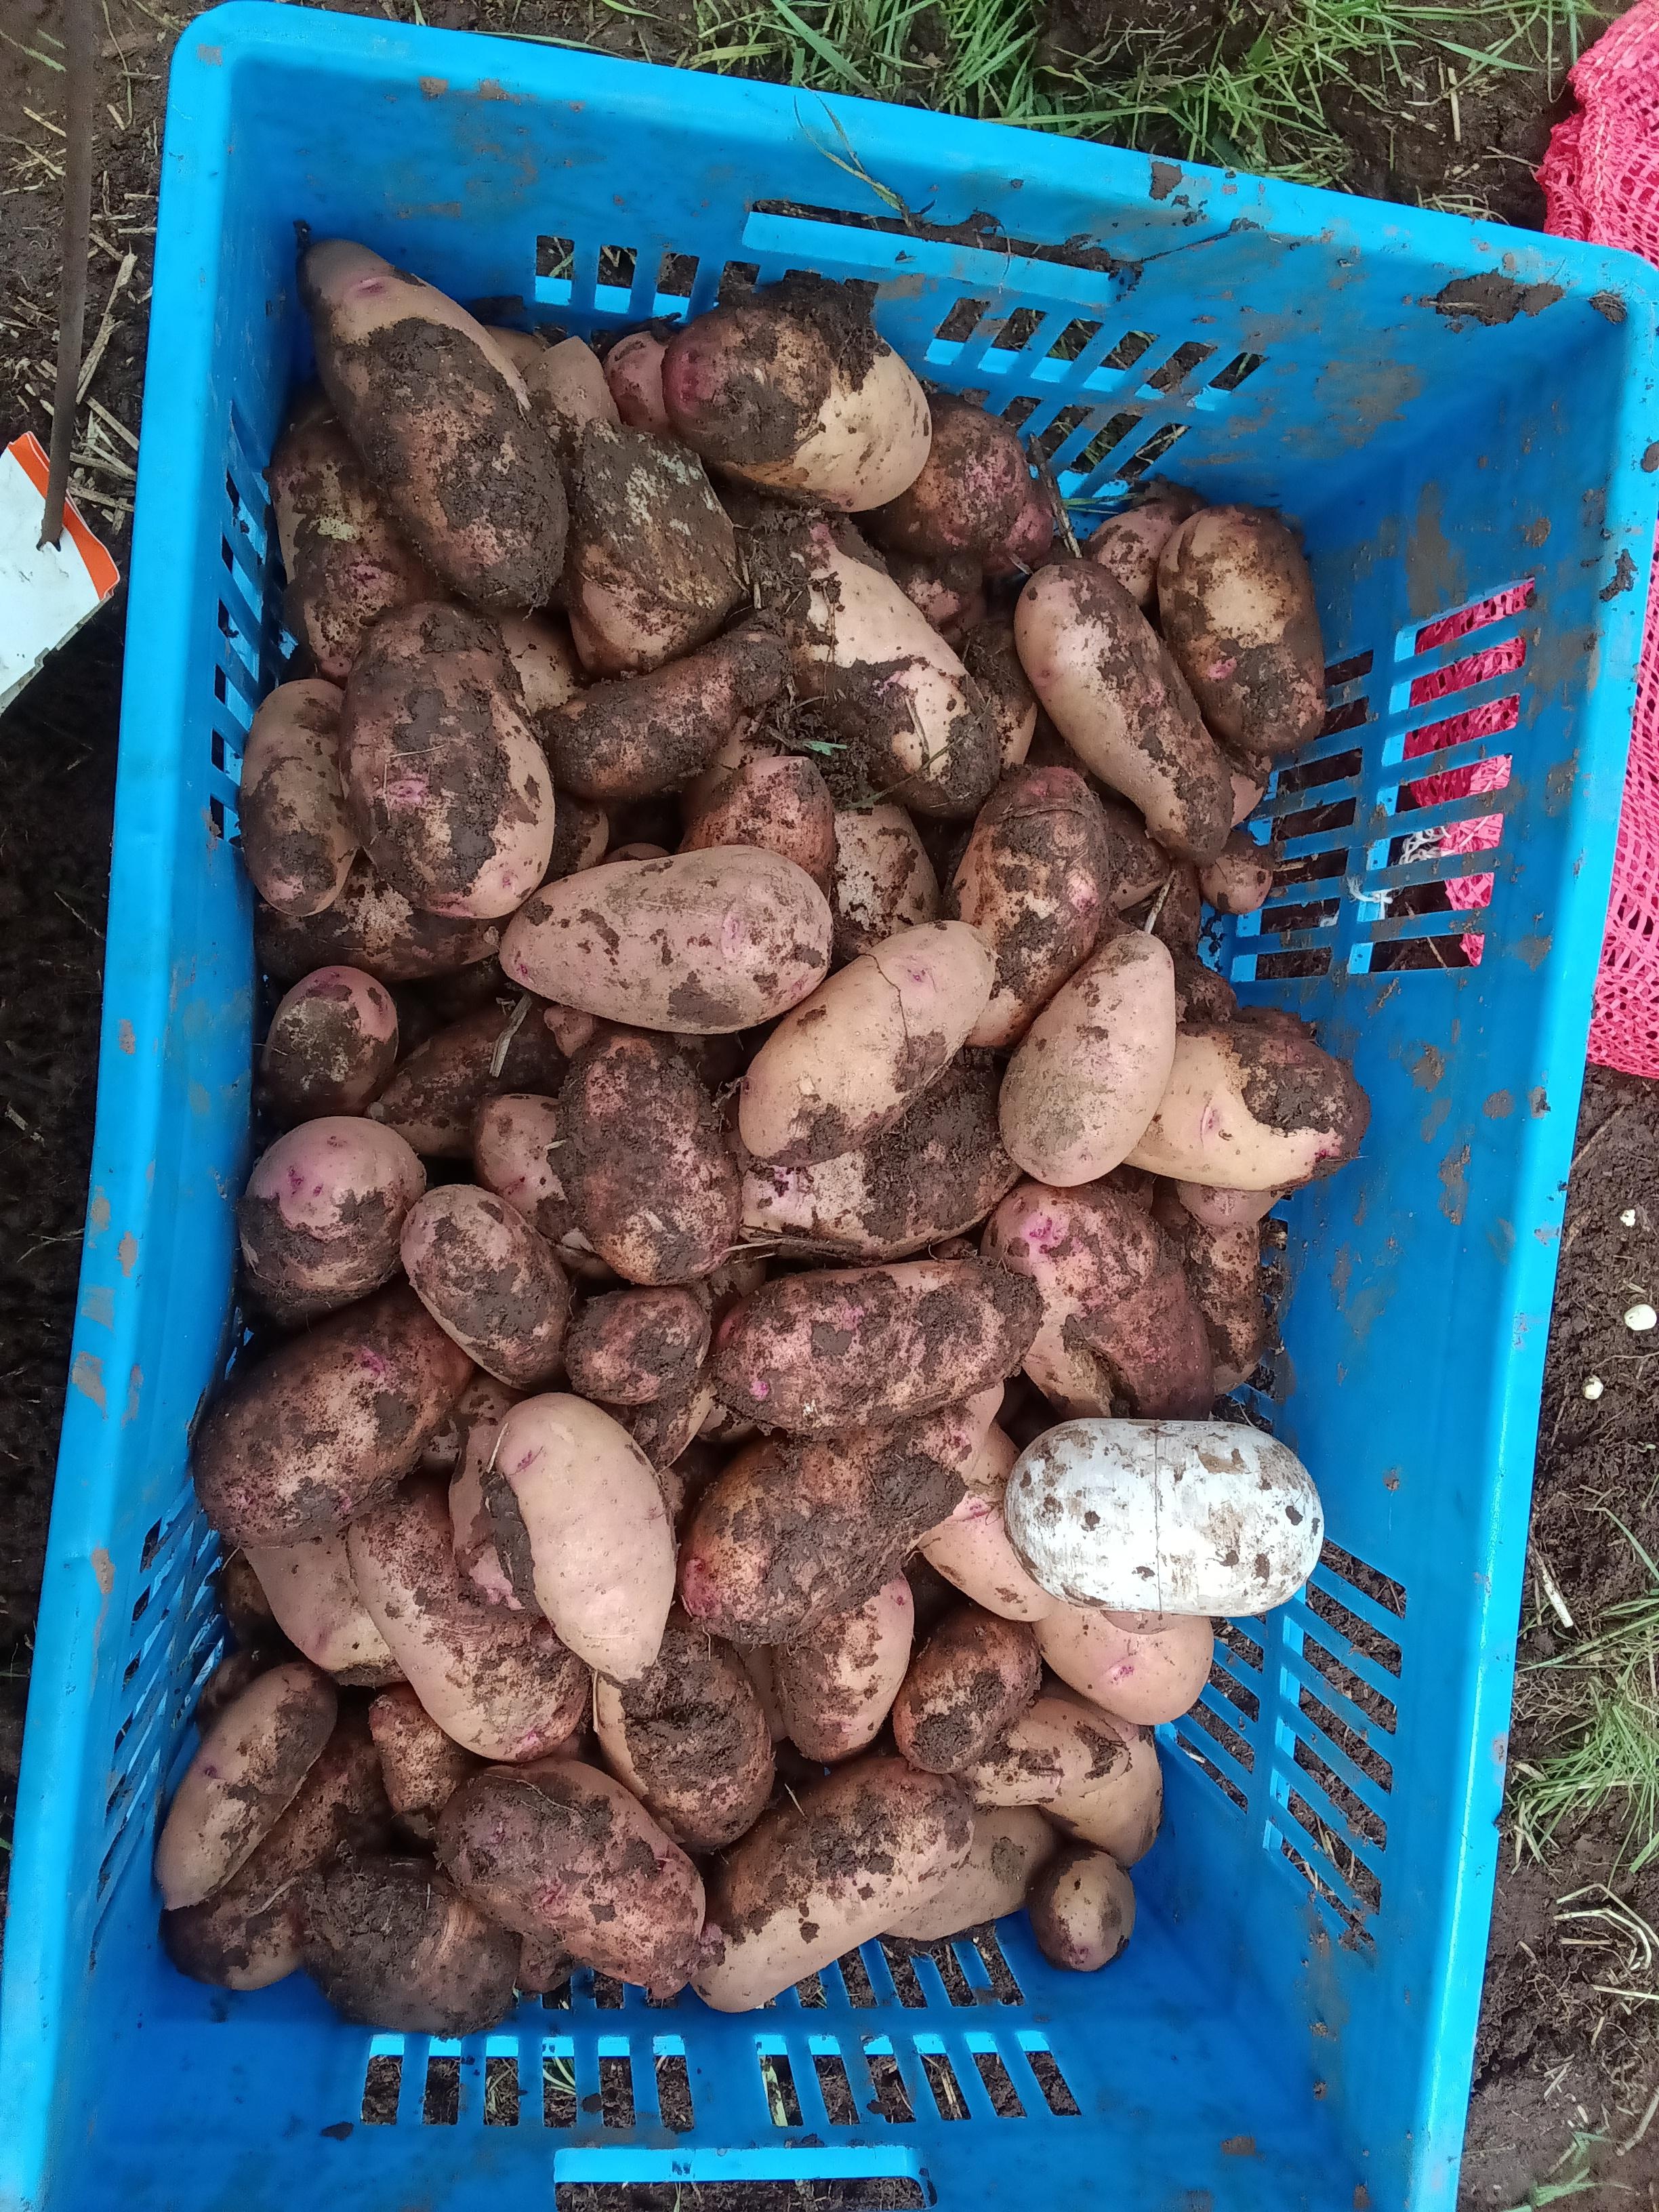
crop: potato
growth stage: harvest
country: Kenya
